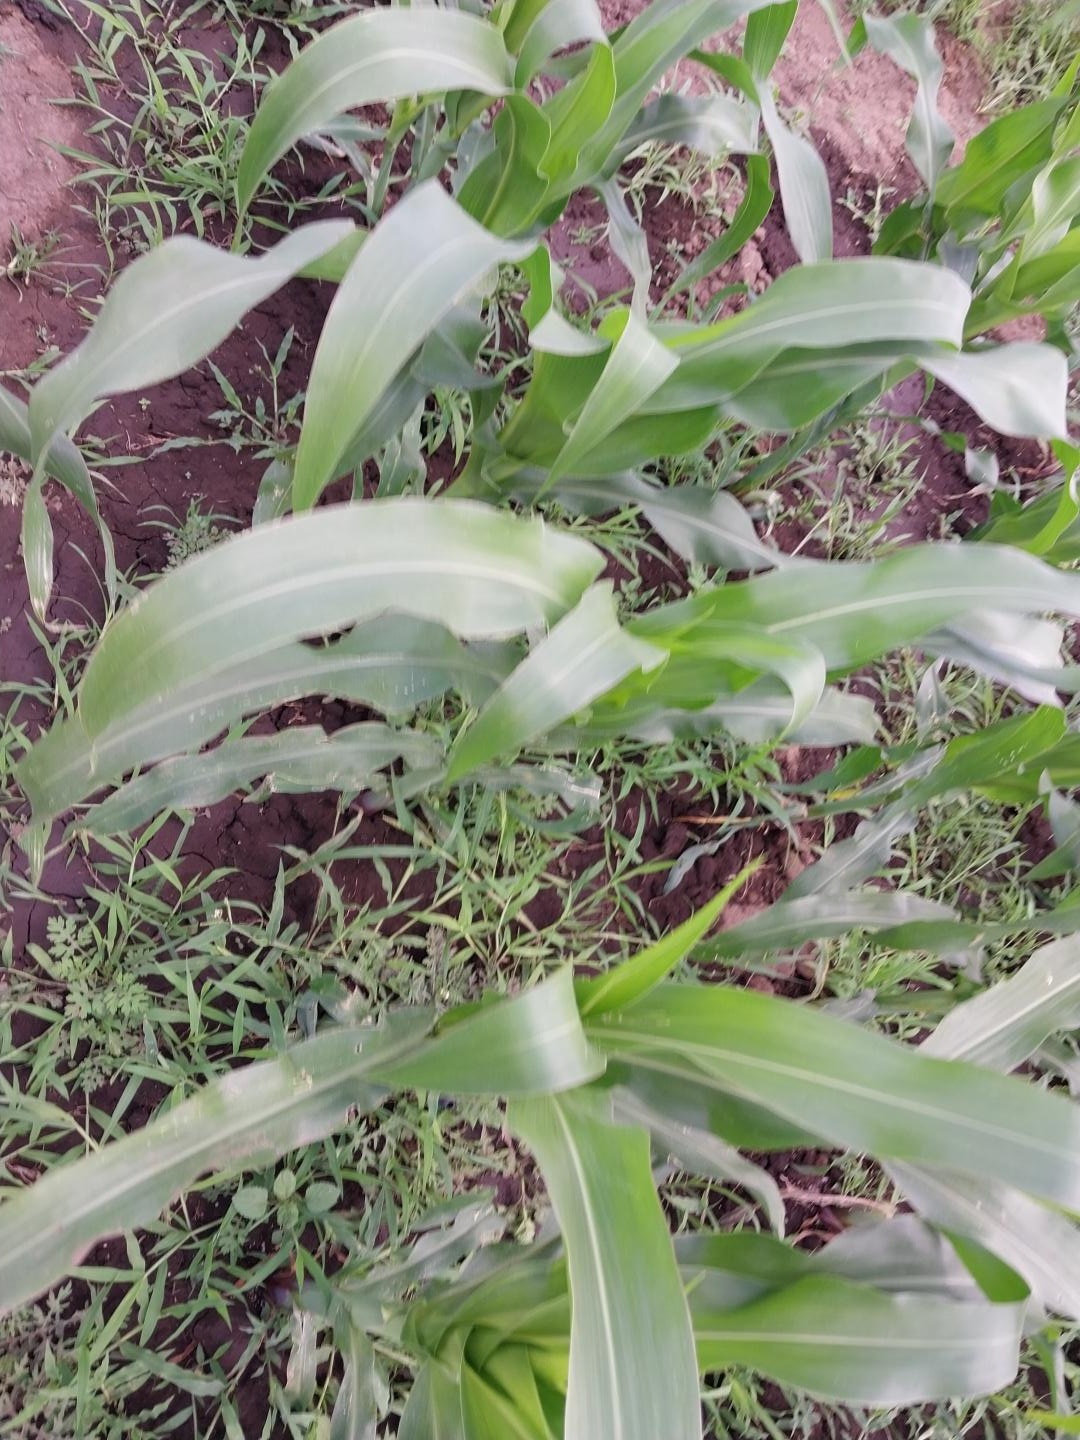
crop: maize
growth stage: vegetative
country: Tanzania
